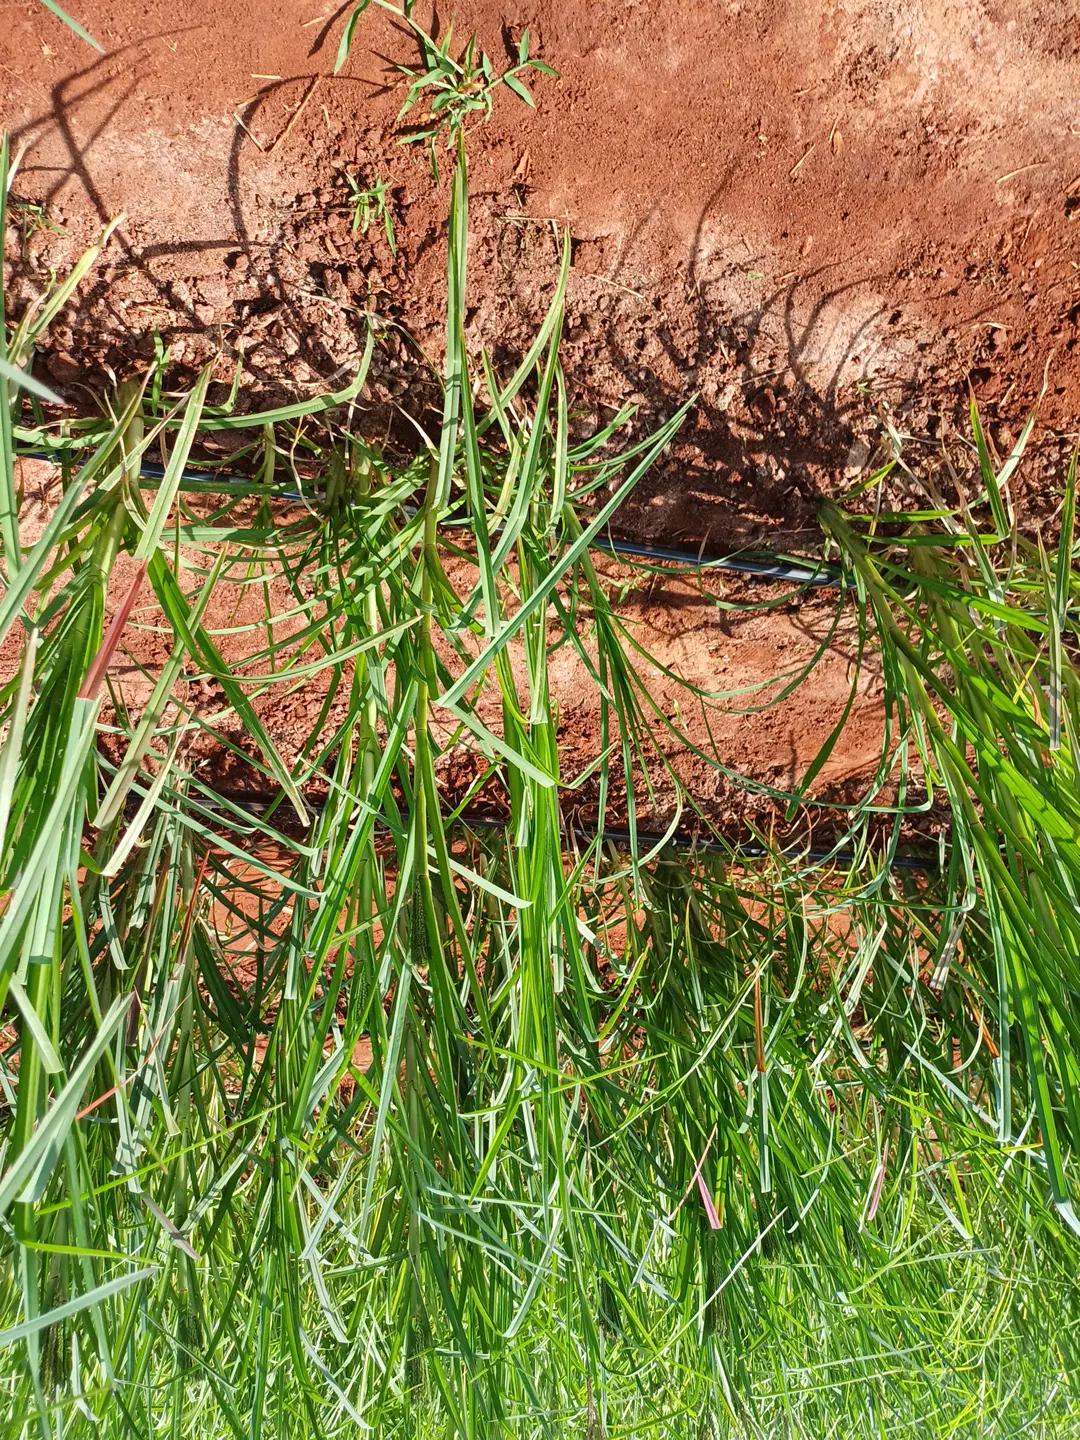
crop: finger millet
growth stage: flowering
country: Kenya
